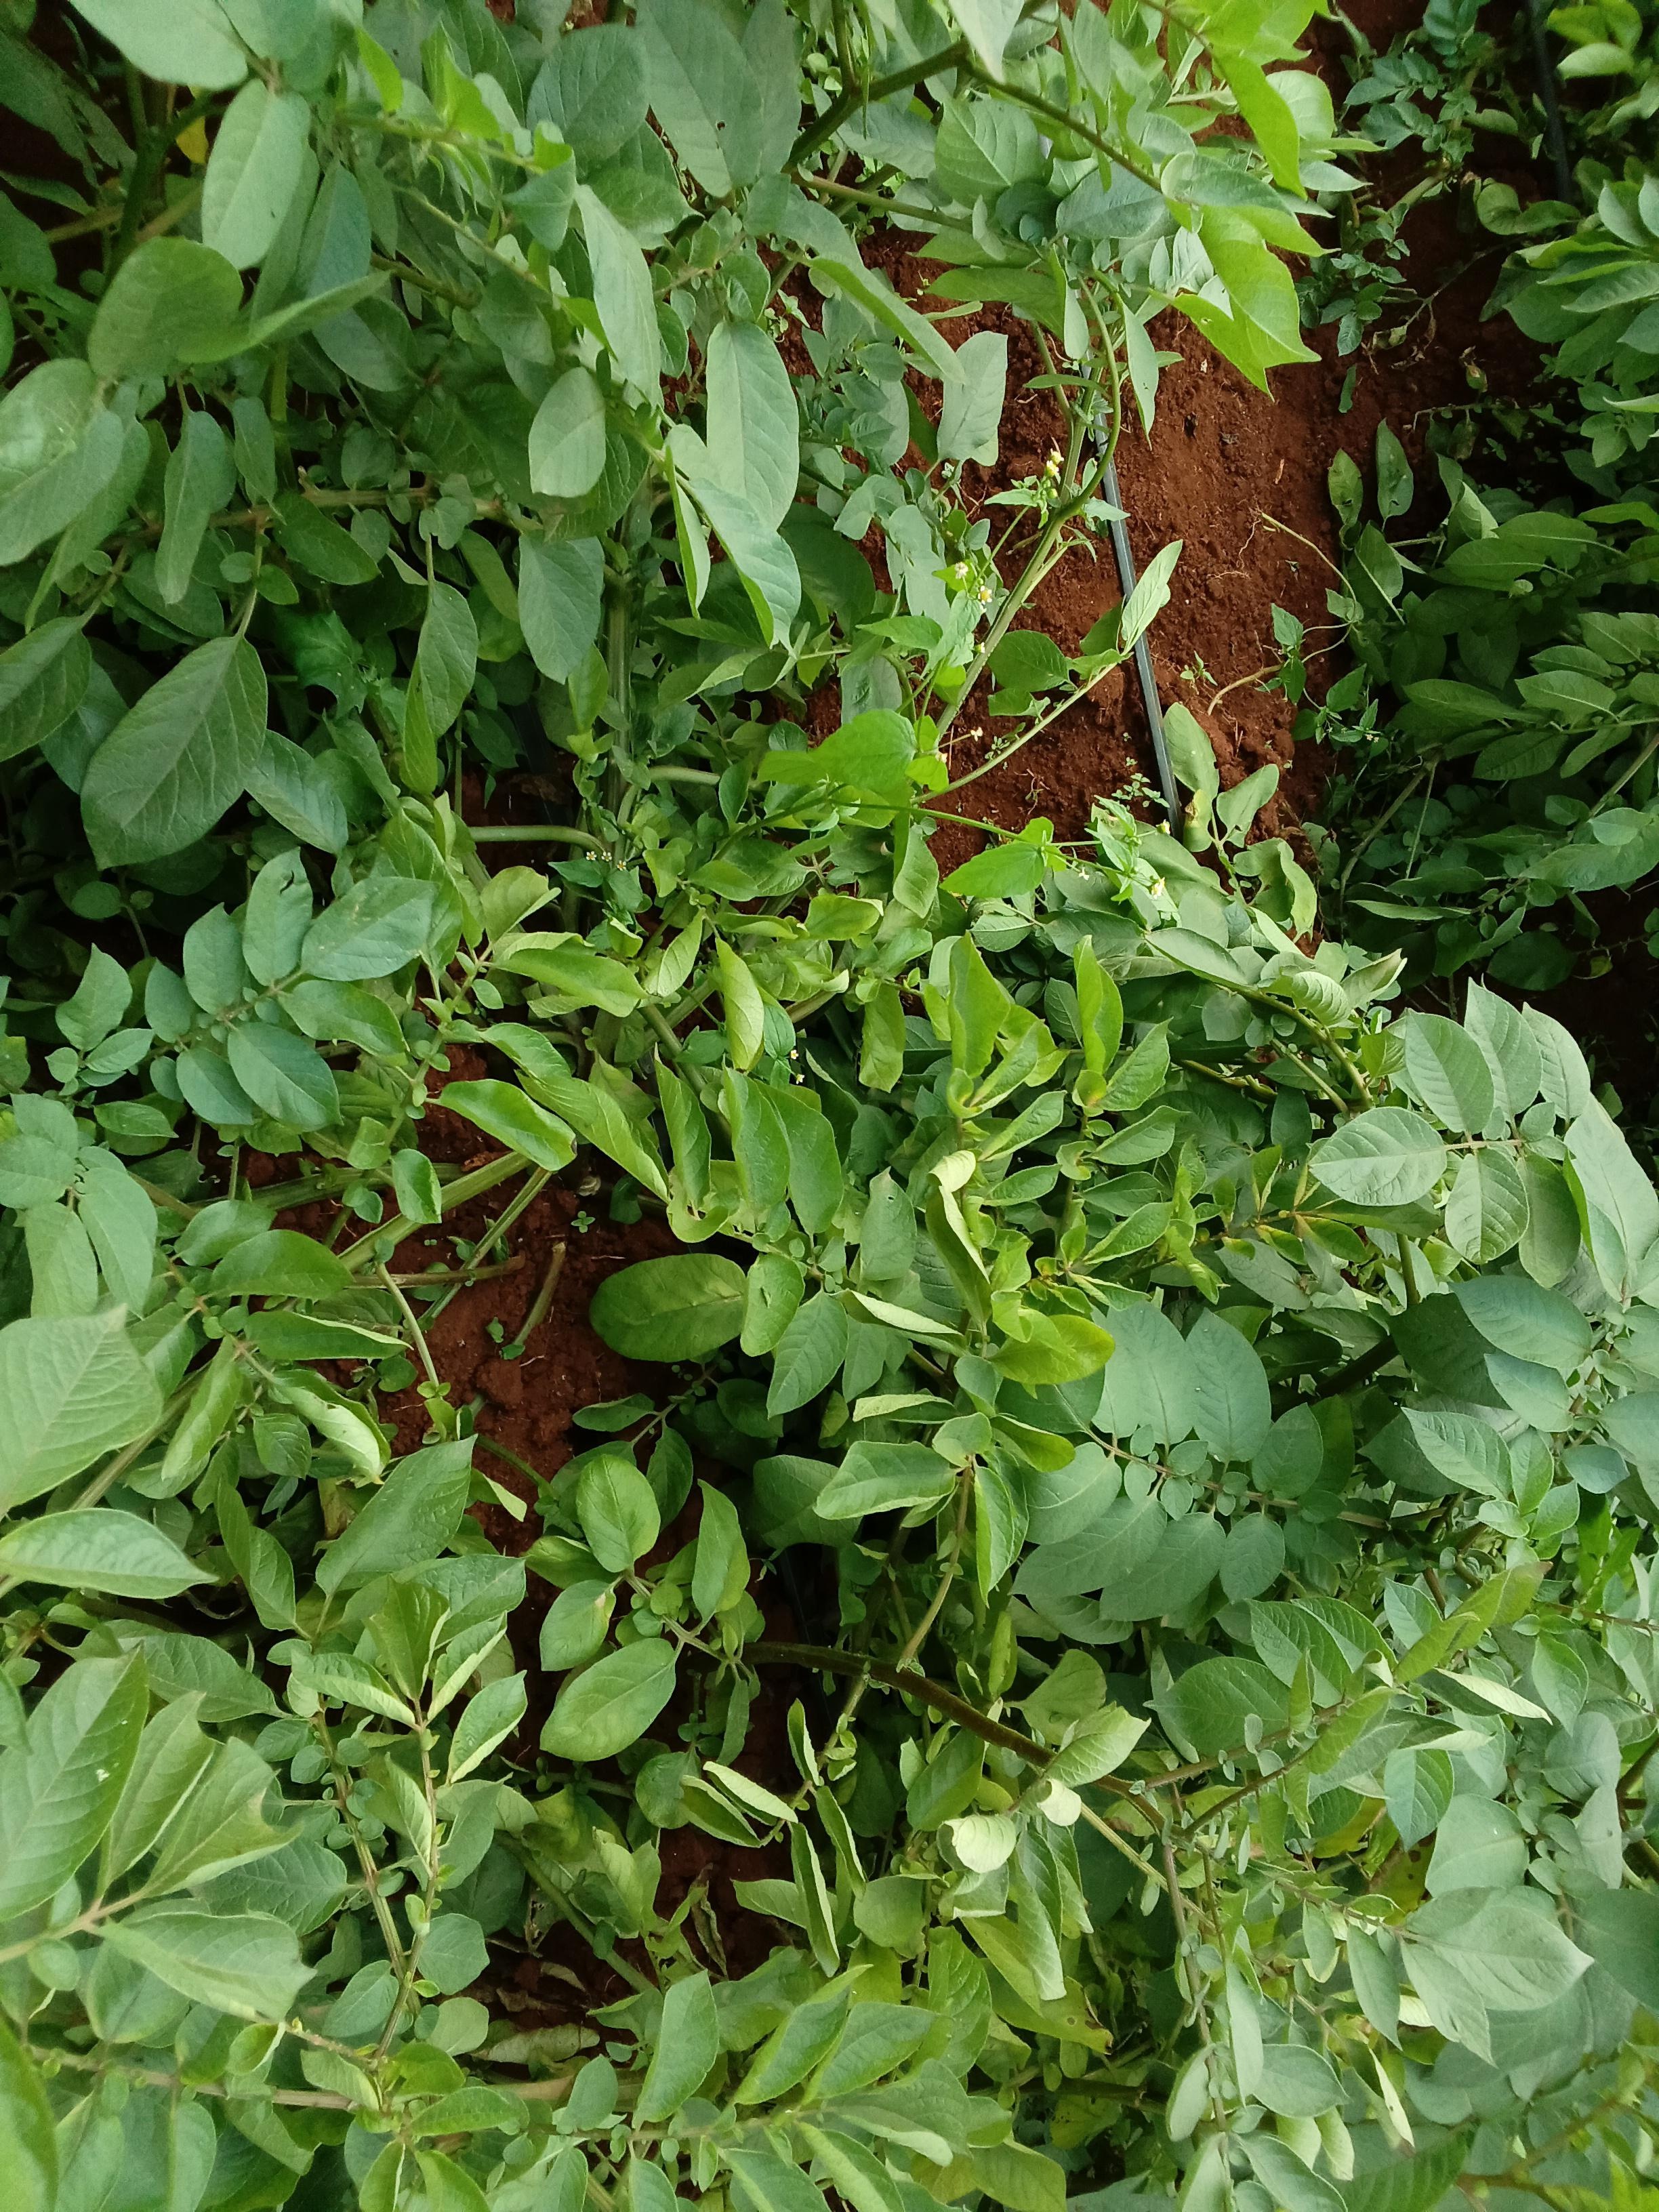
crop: potato
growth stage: maturity
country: Kenya
